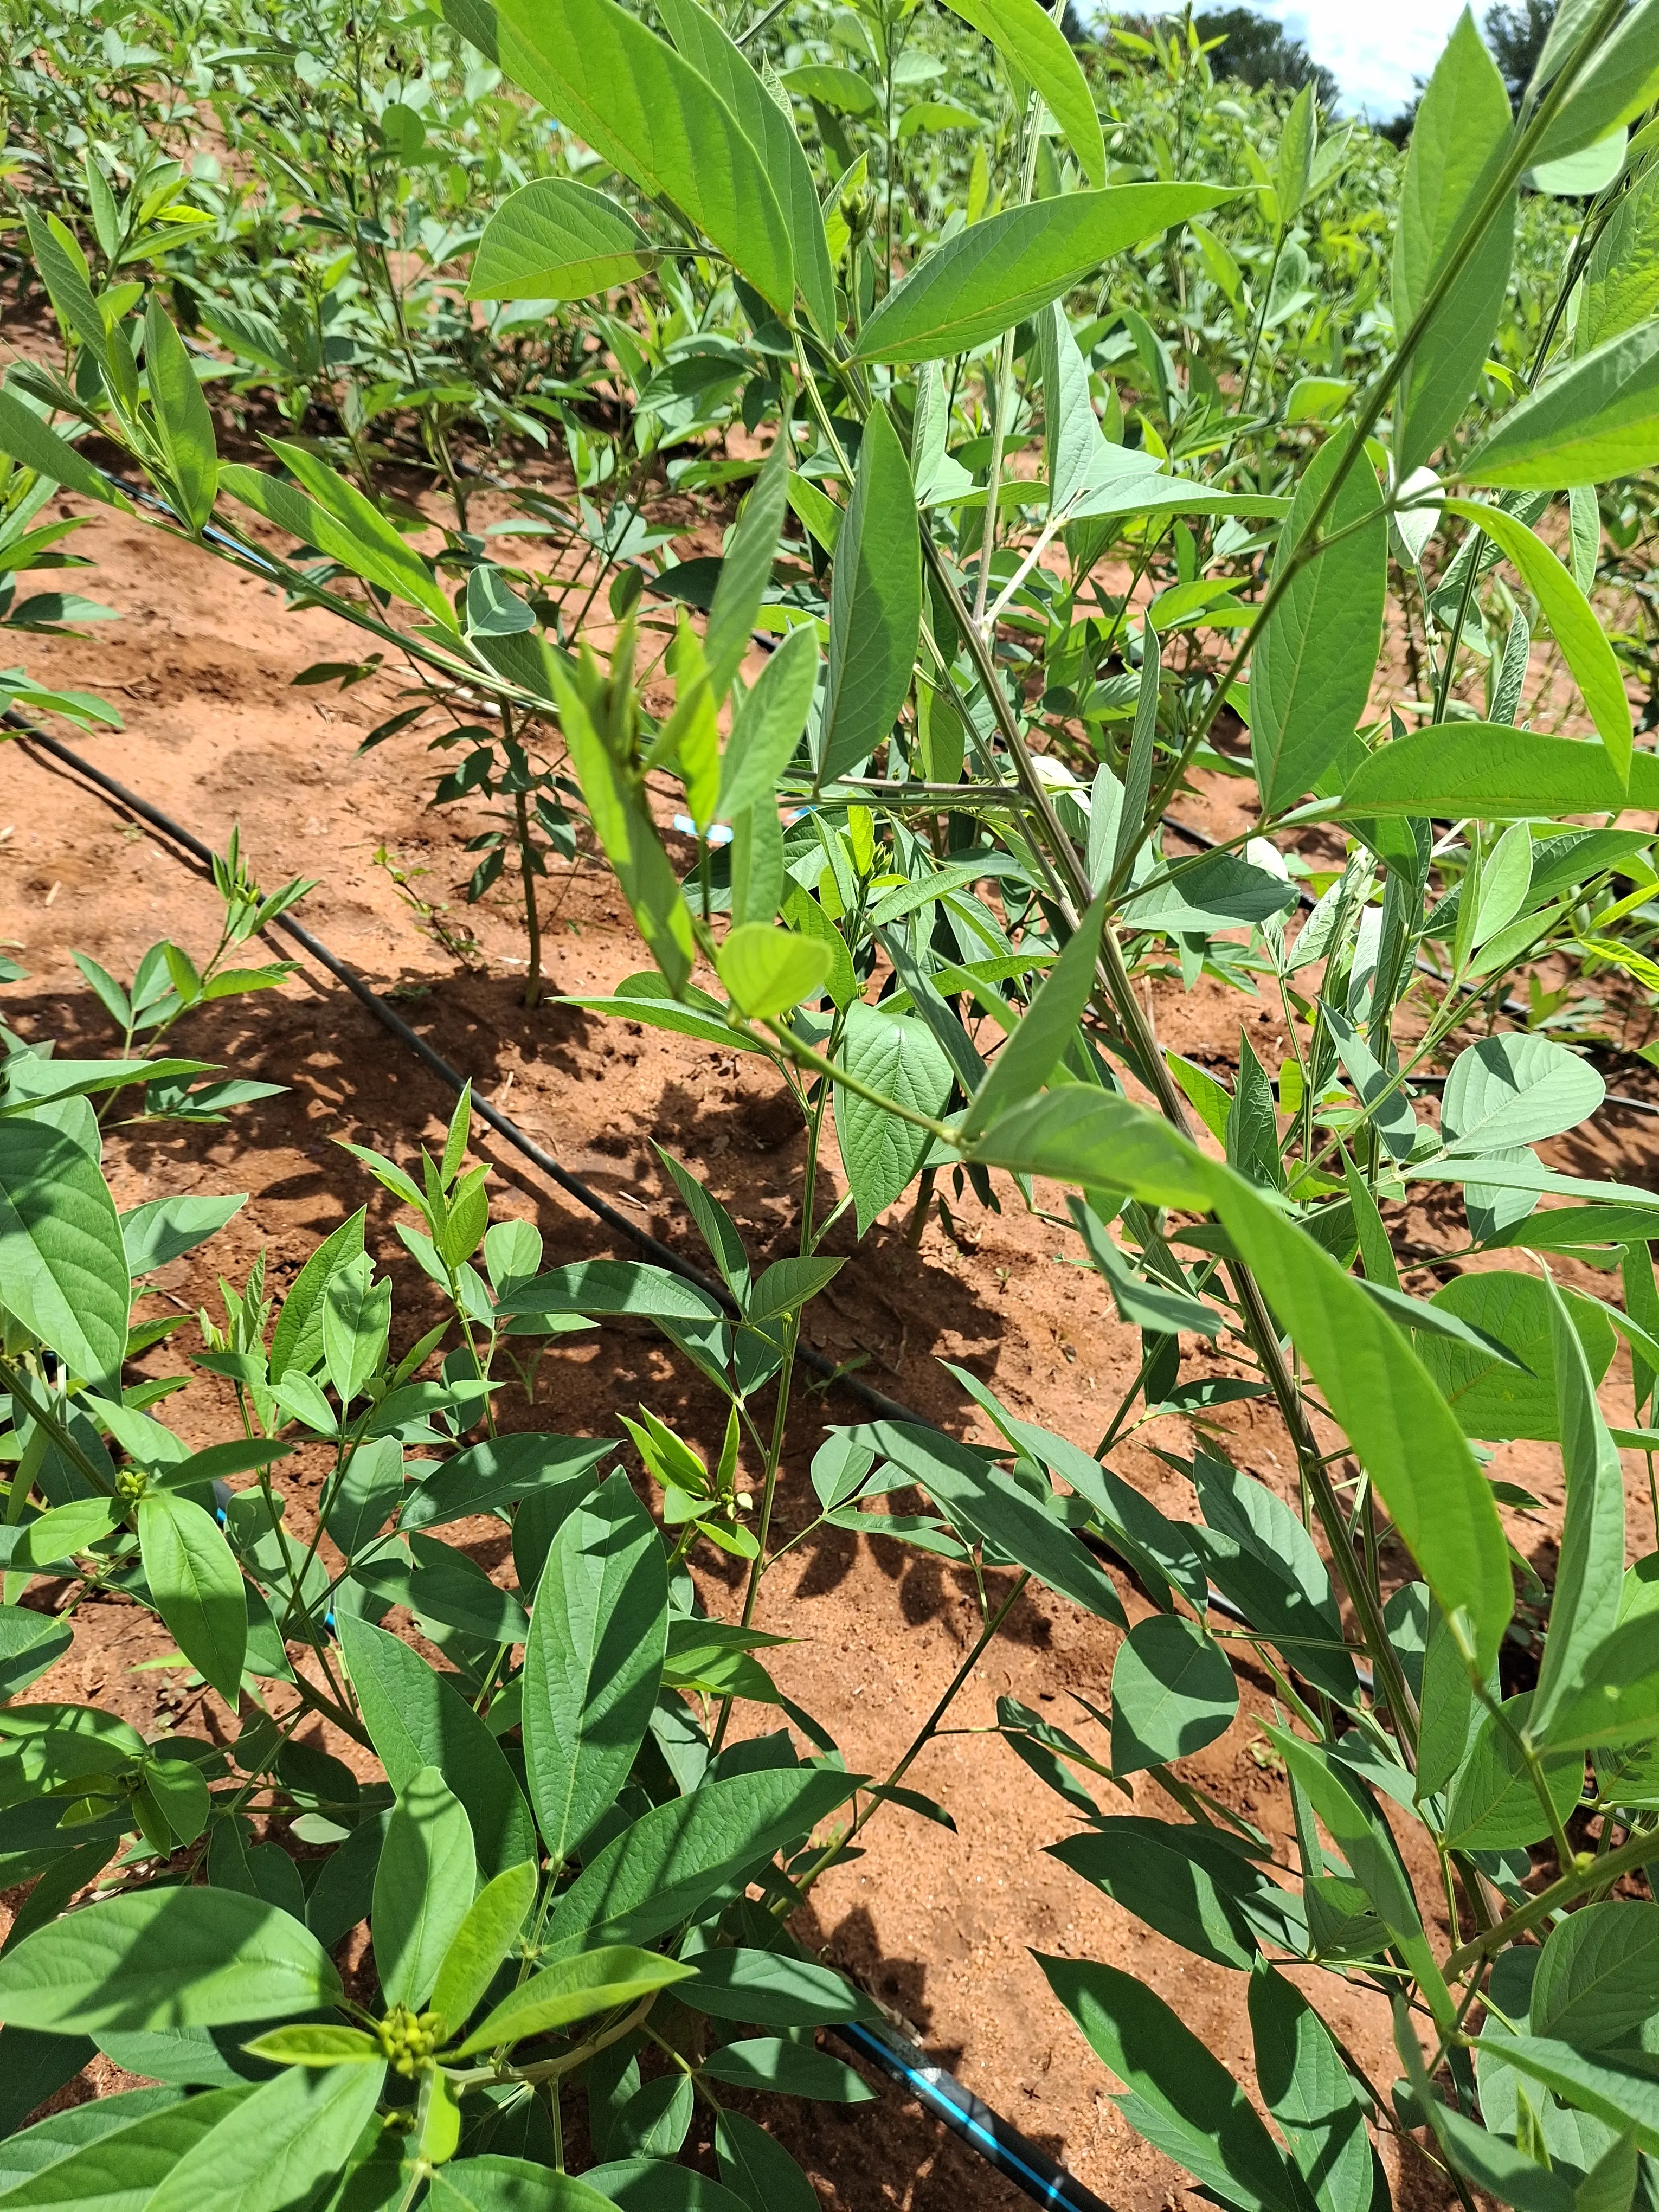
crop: pigeonpea
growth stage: flowering
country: Kenya
